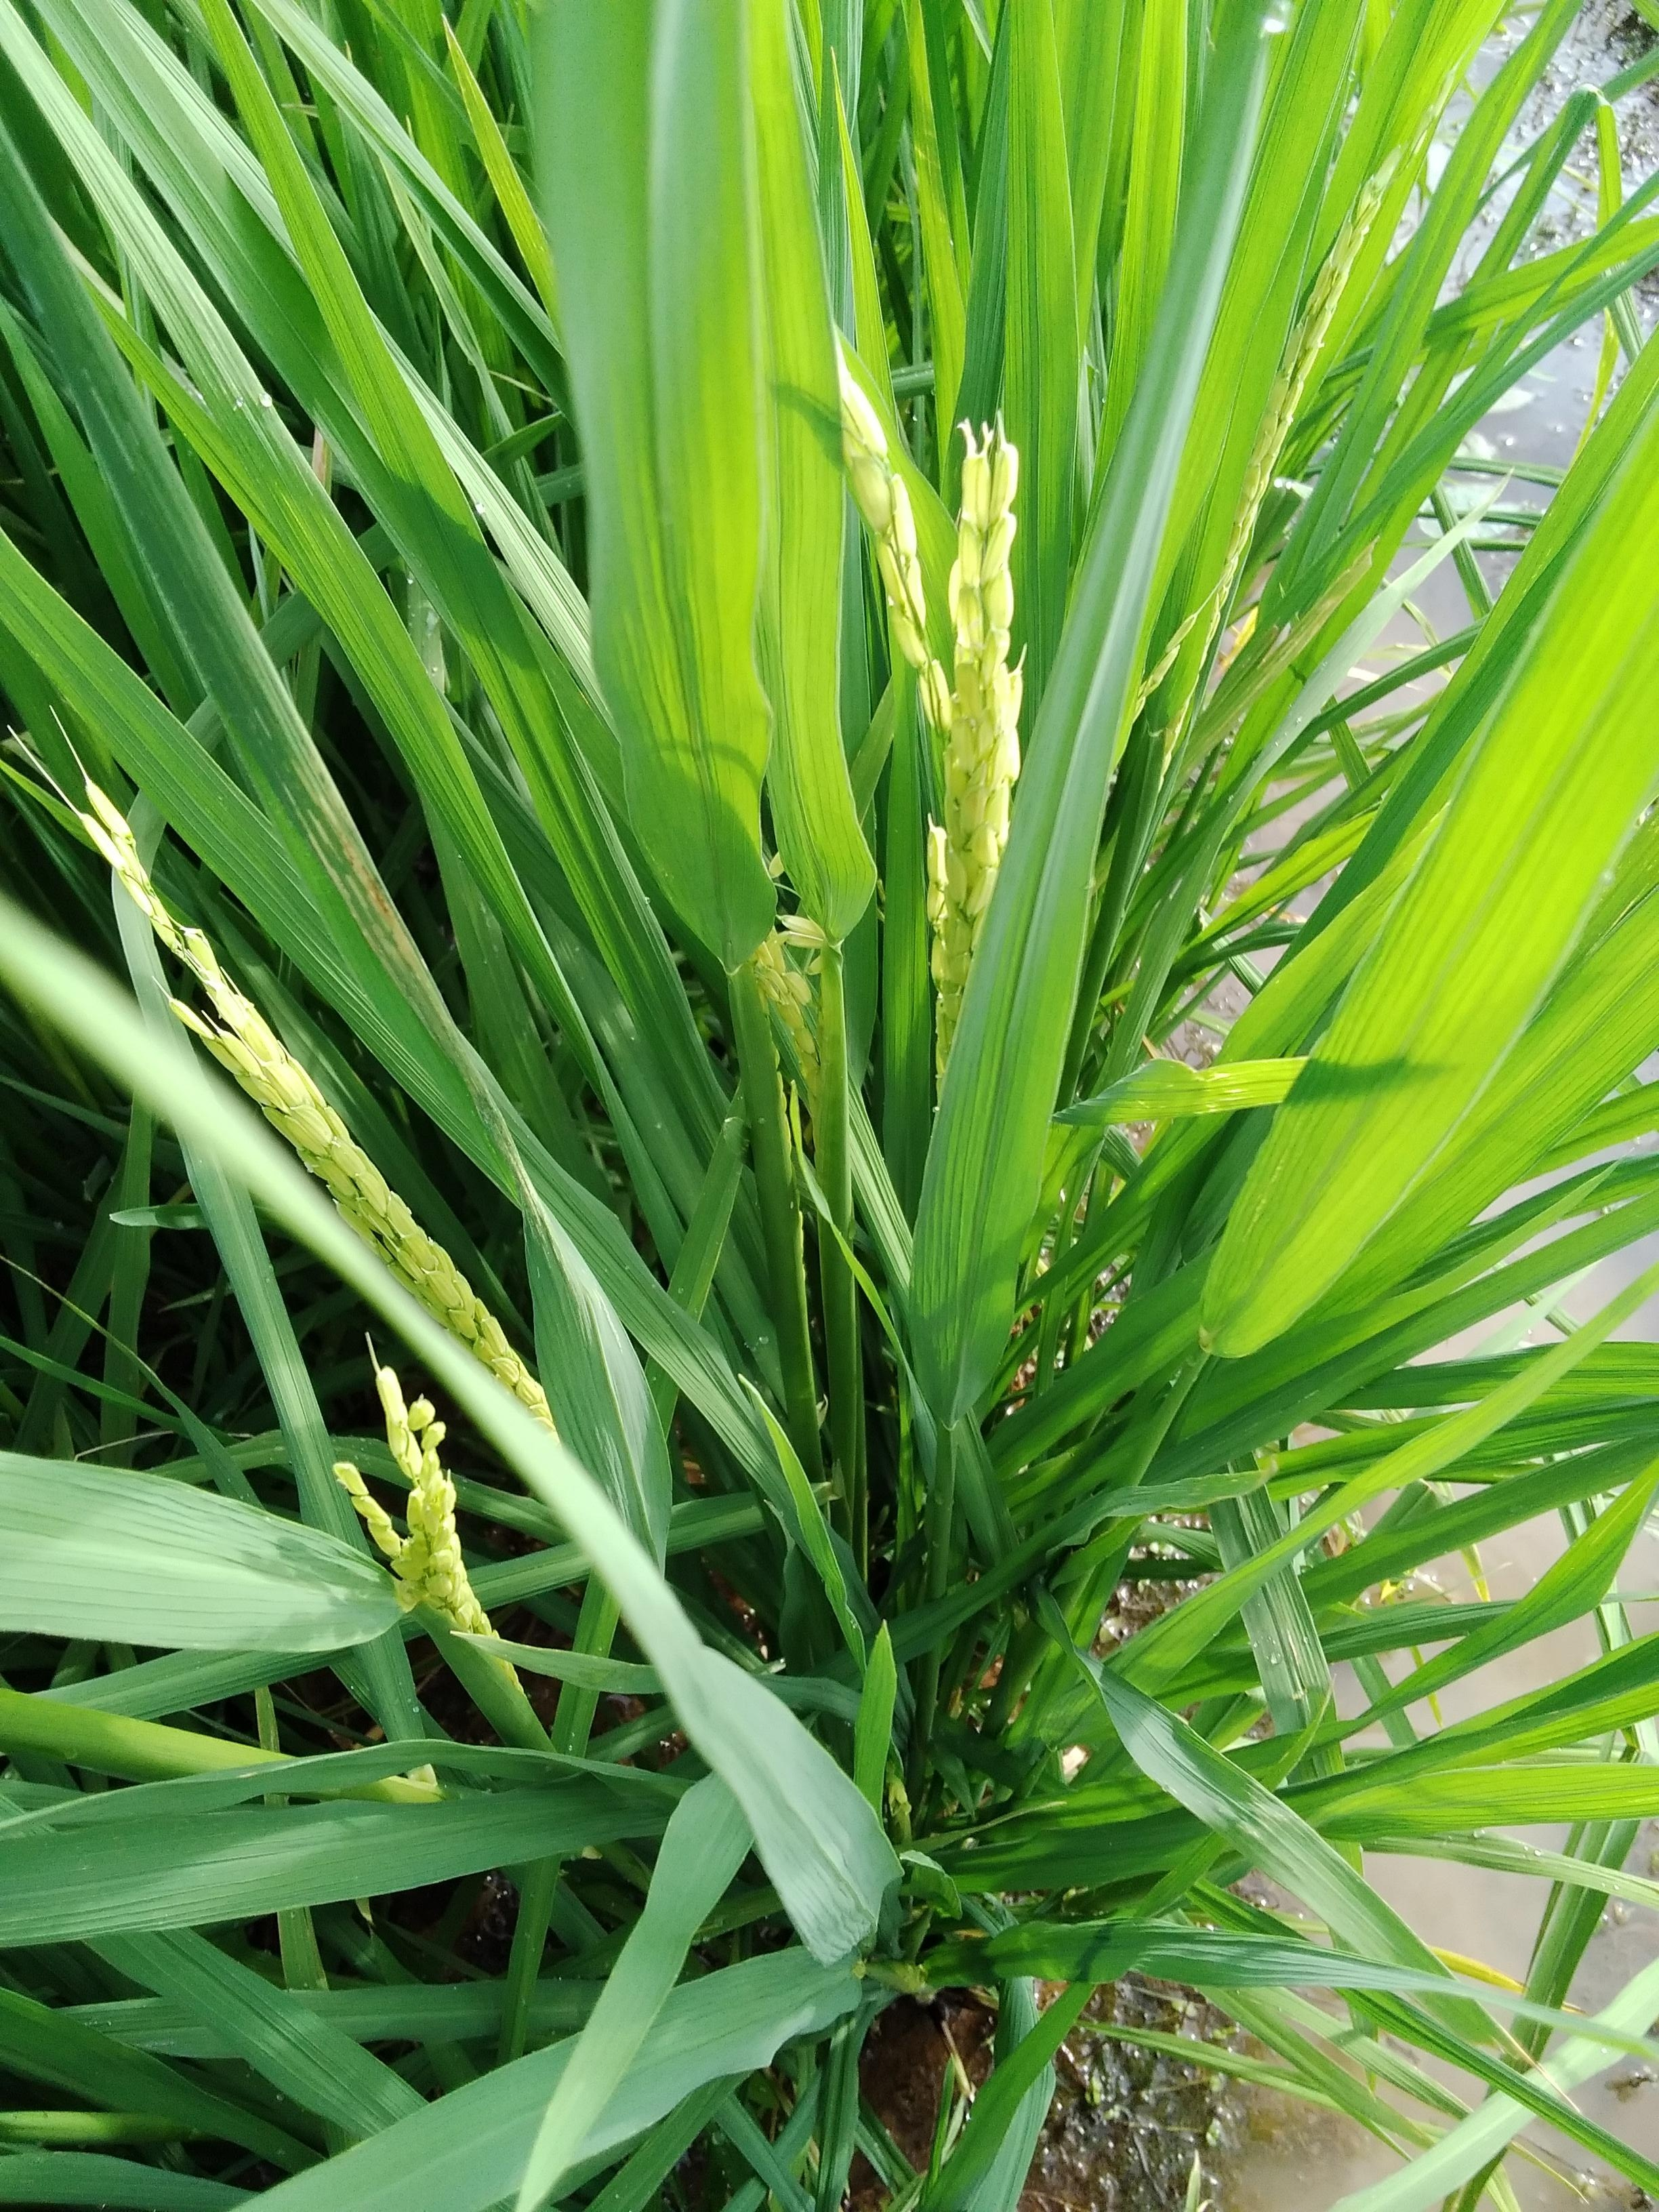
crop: rice
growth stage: heading
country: Nigeria
